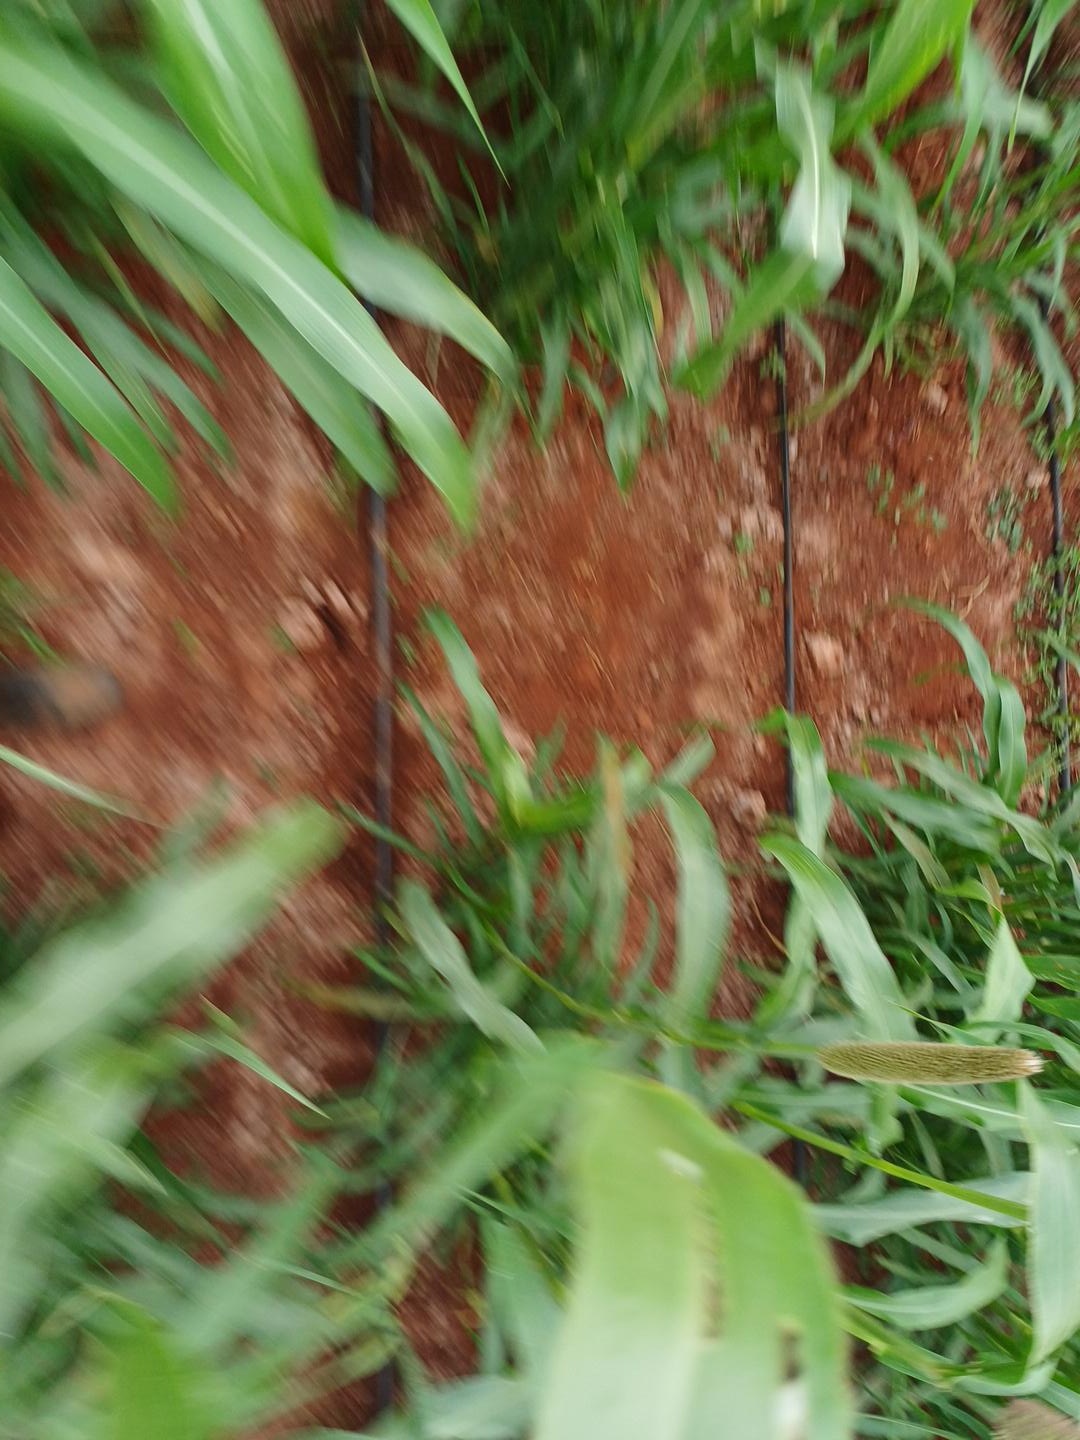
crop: pearl millet
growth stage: flowering
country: Kenya
